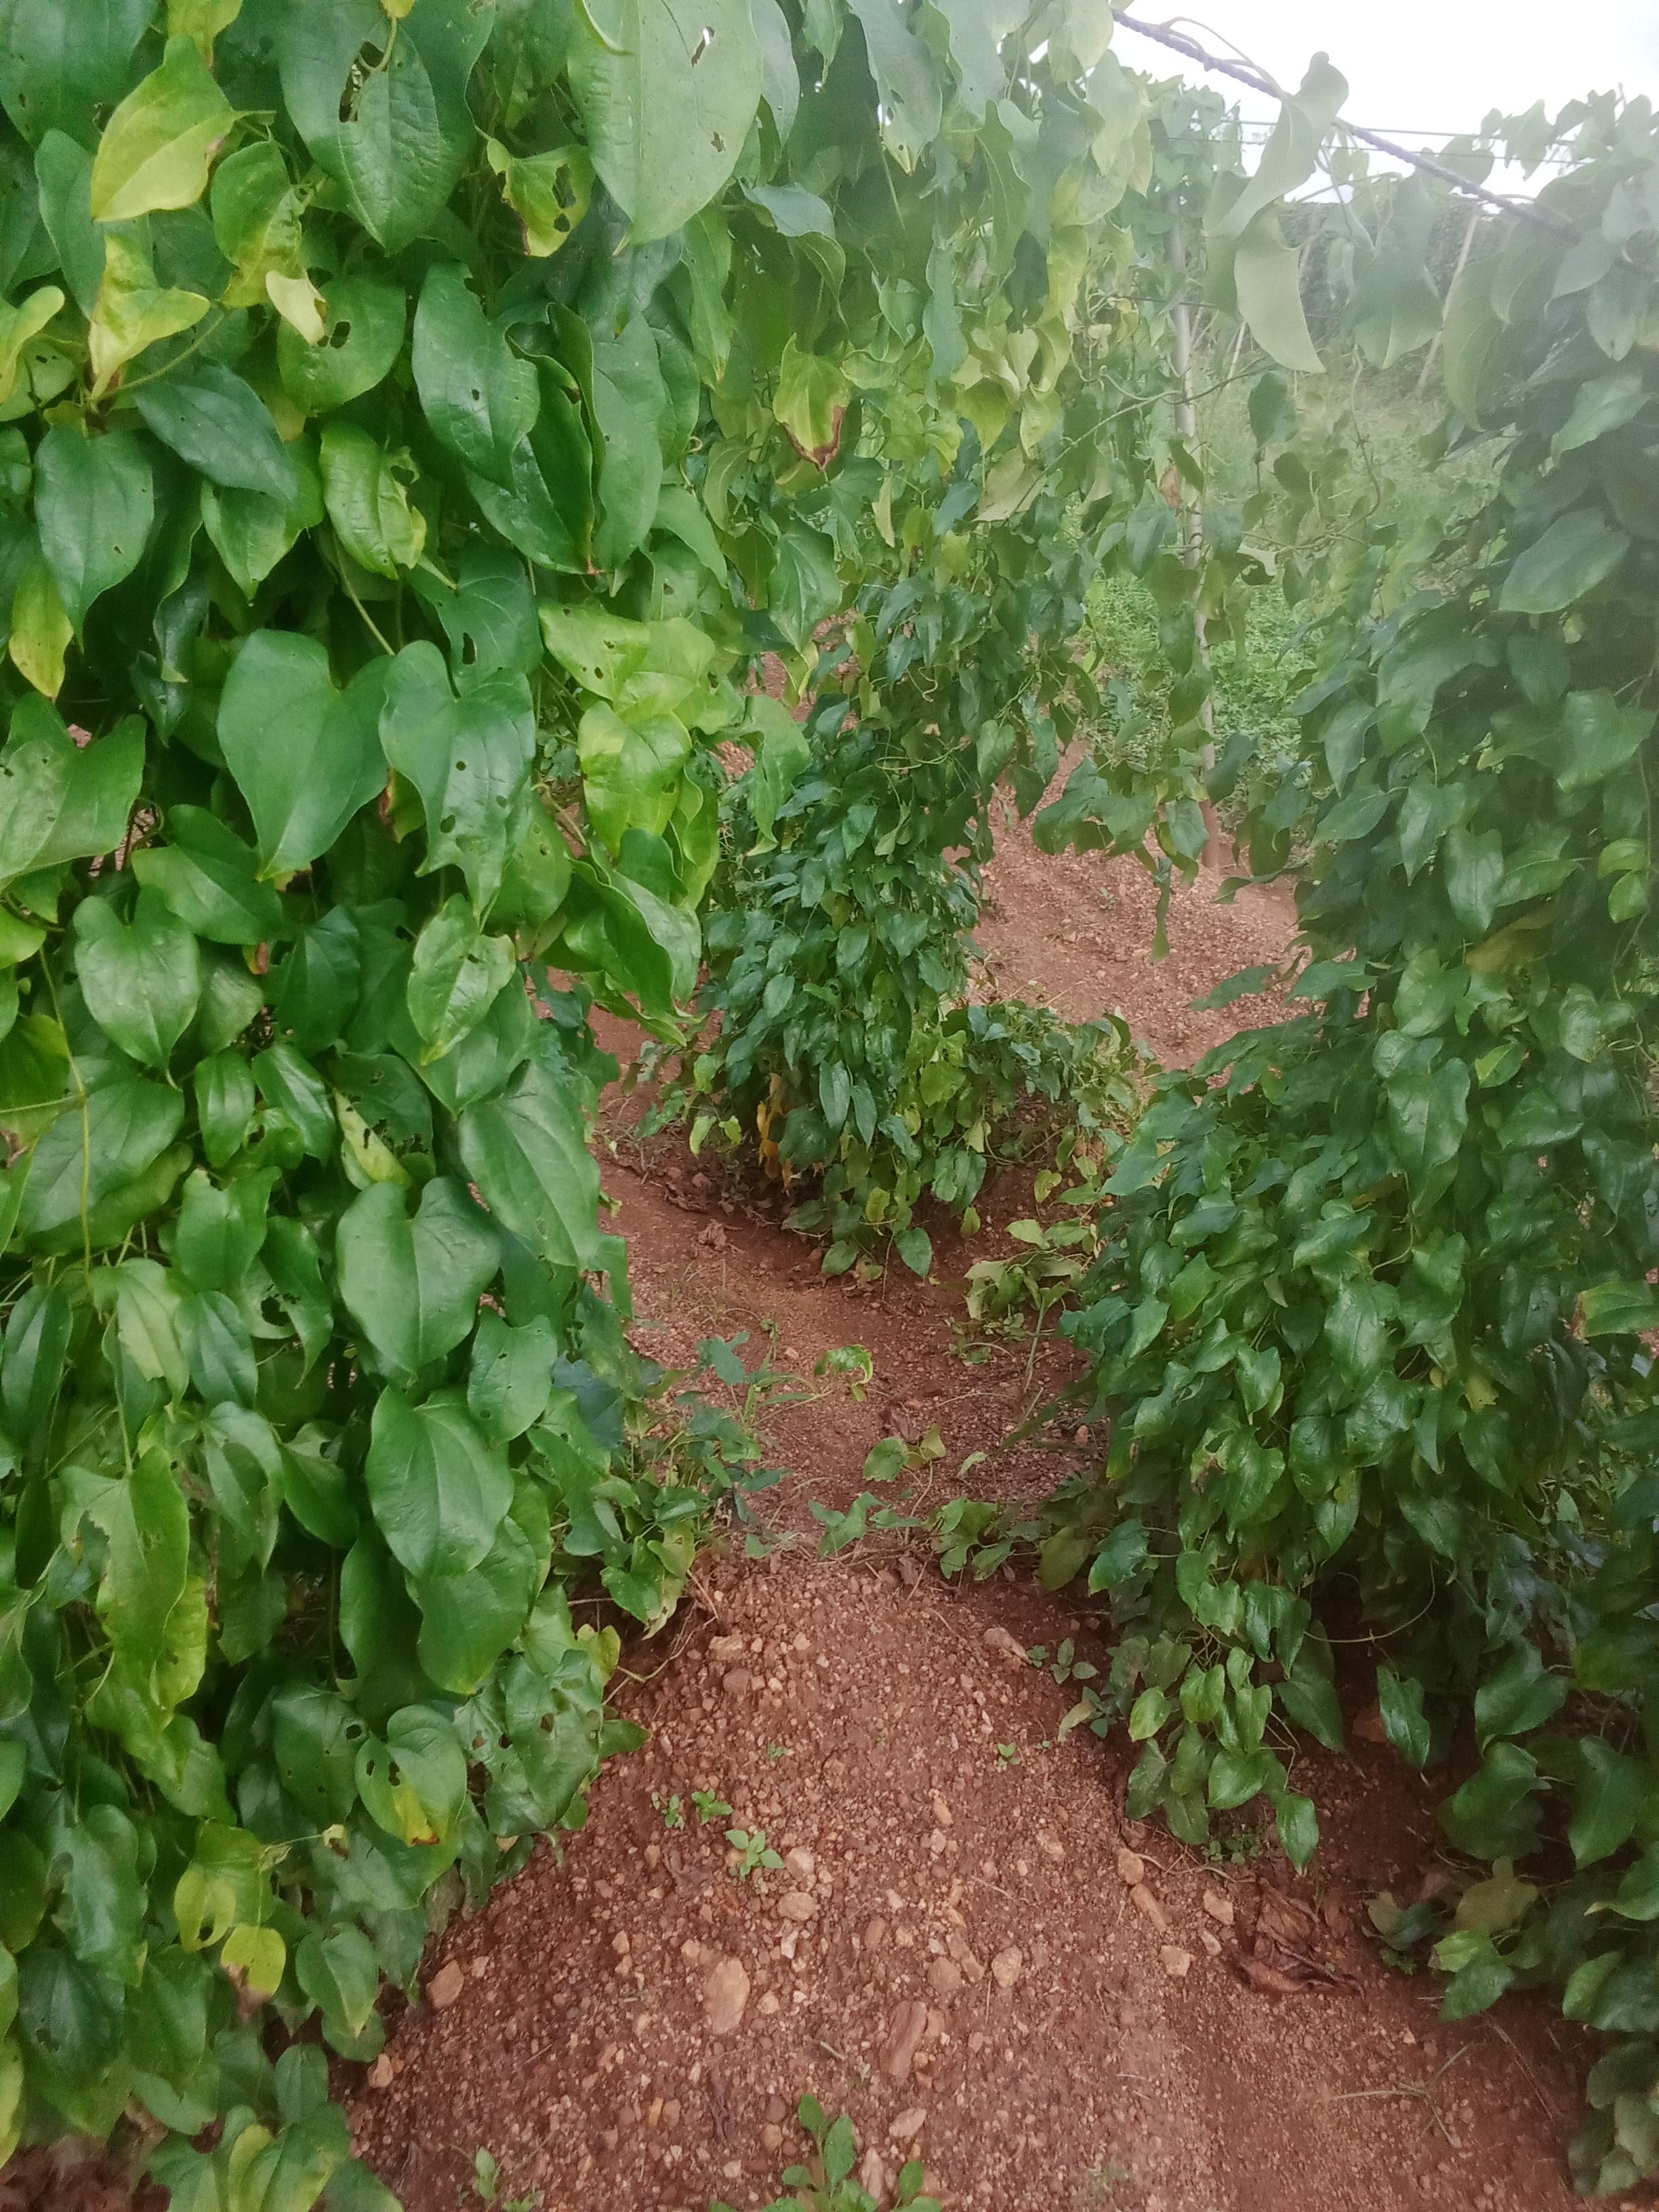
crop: yam
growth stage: vegetative
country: Nigeria
